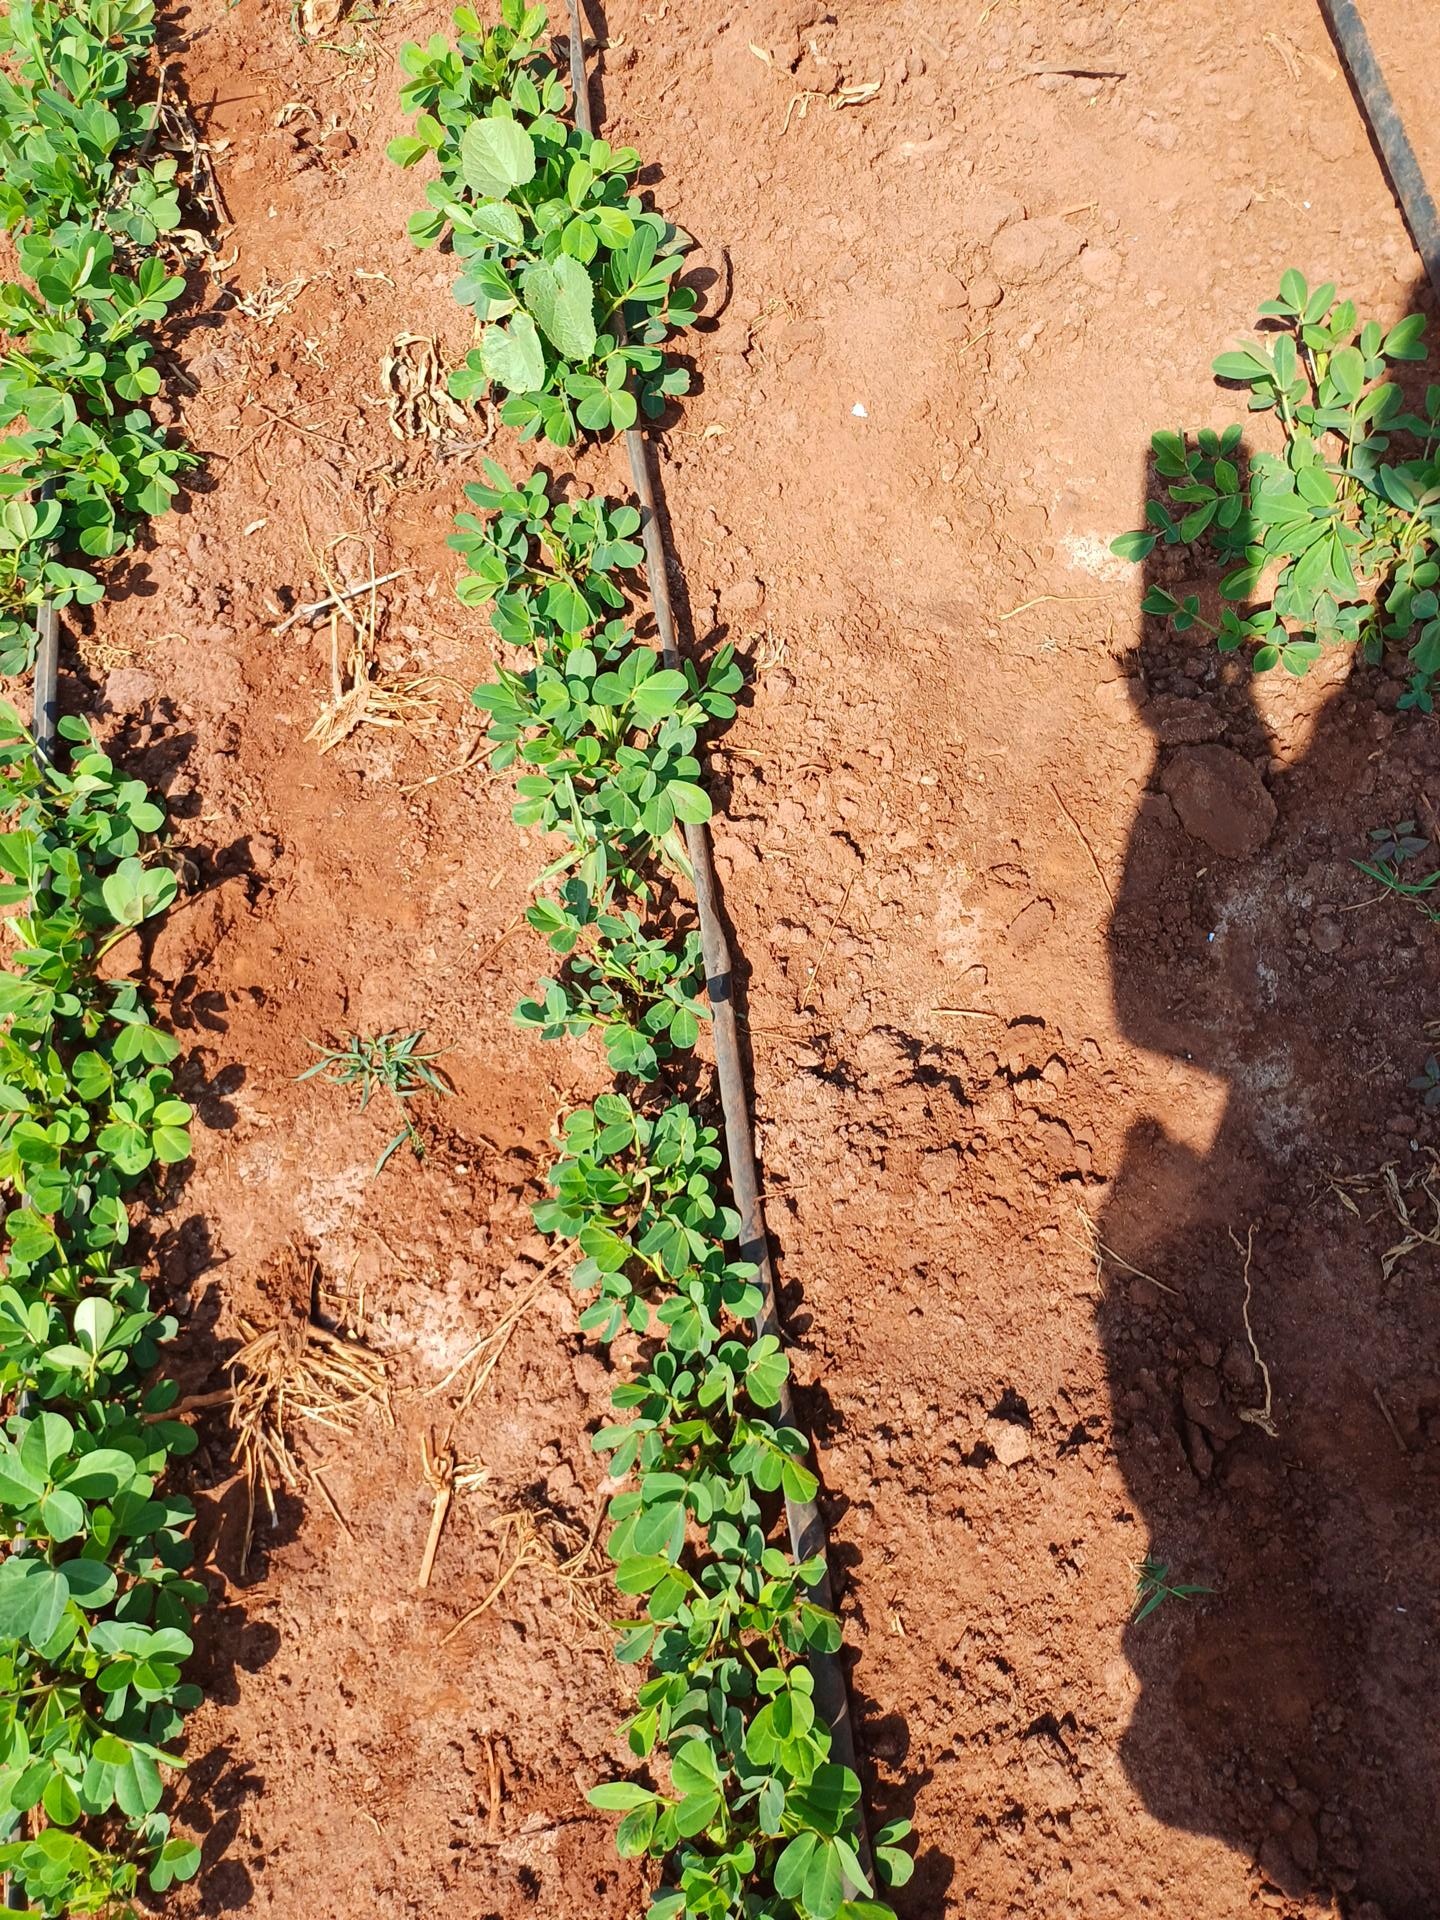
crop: groundnut
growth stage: vegetative
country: Kenya
